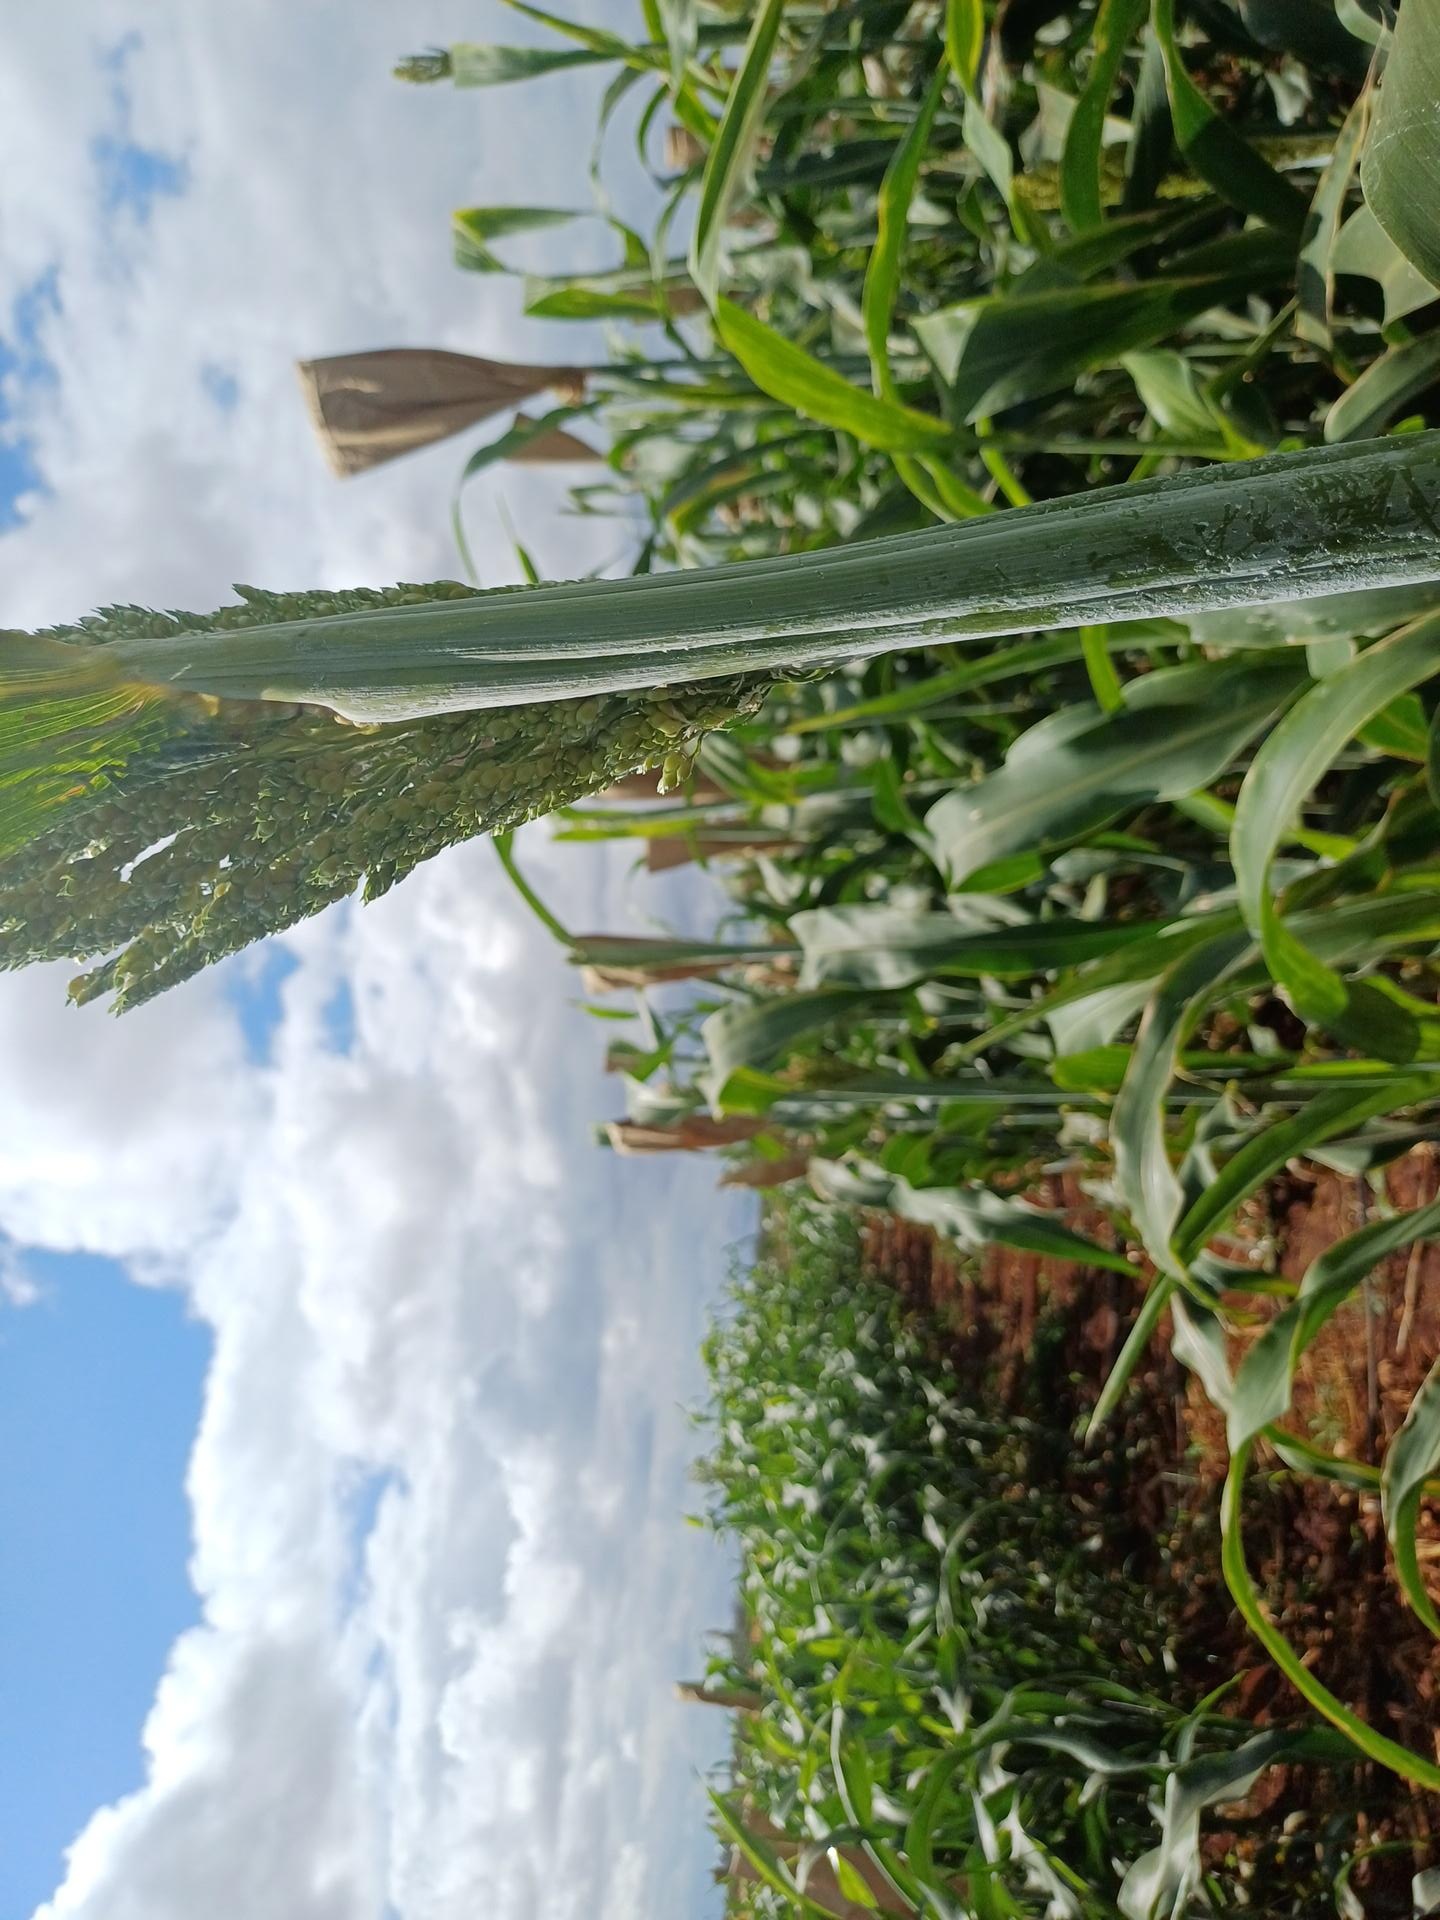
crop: sorghum
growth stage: heading tuber
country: Kenya
